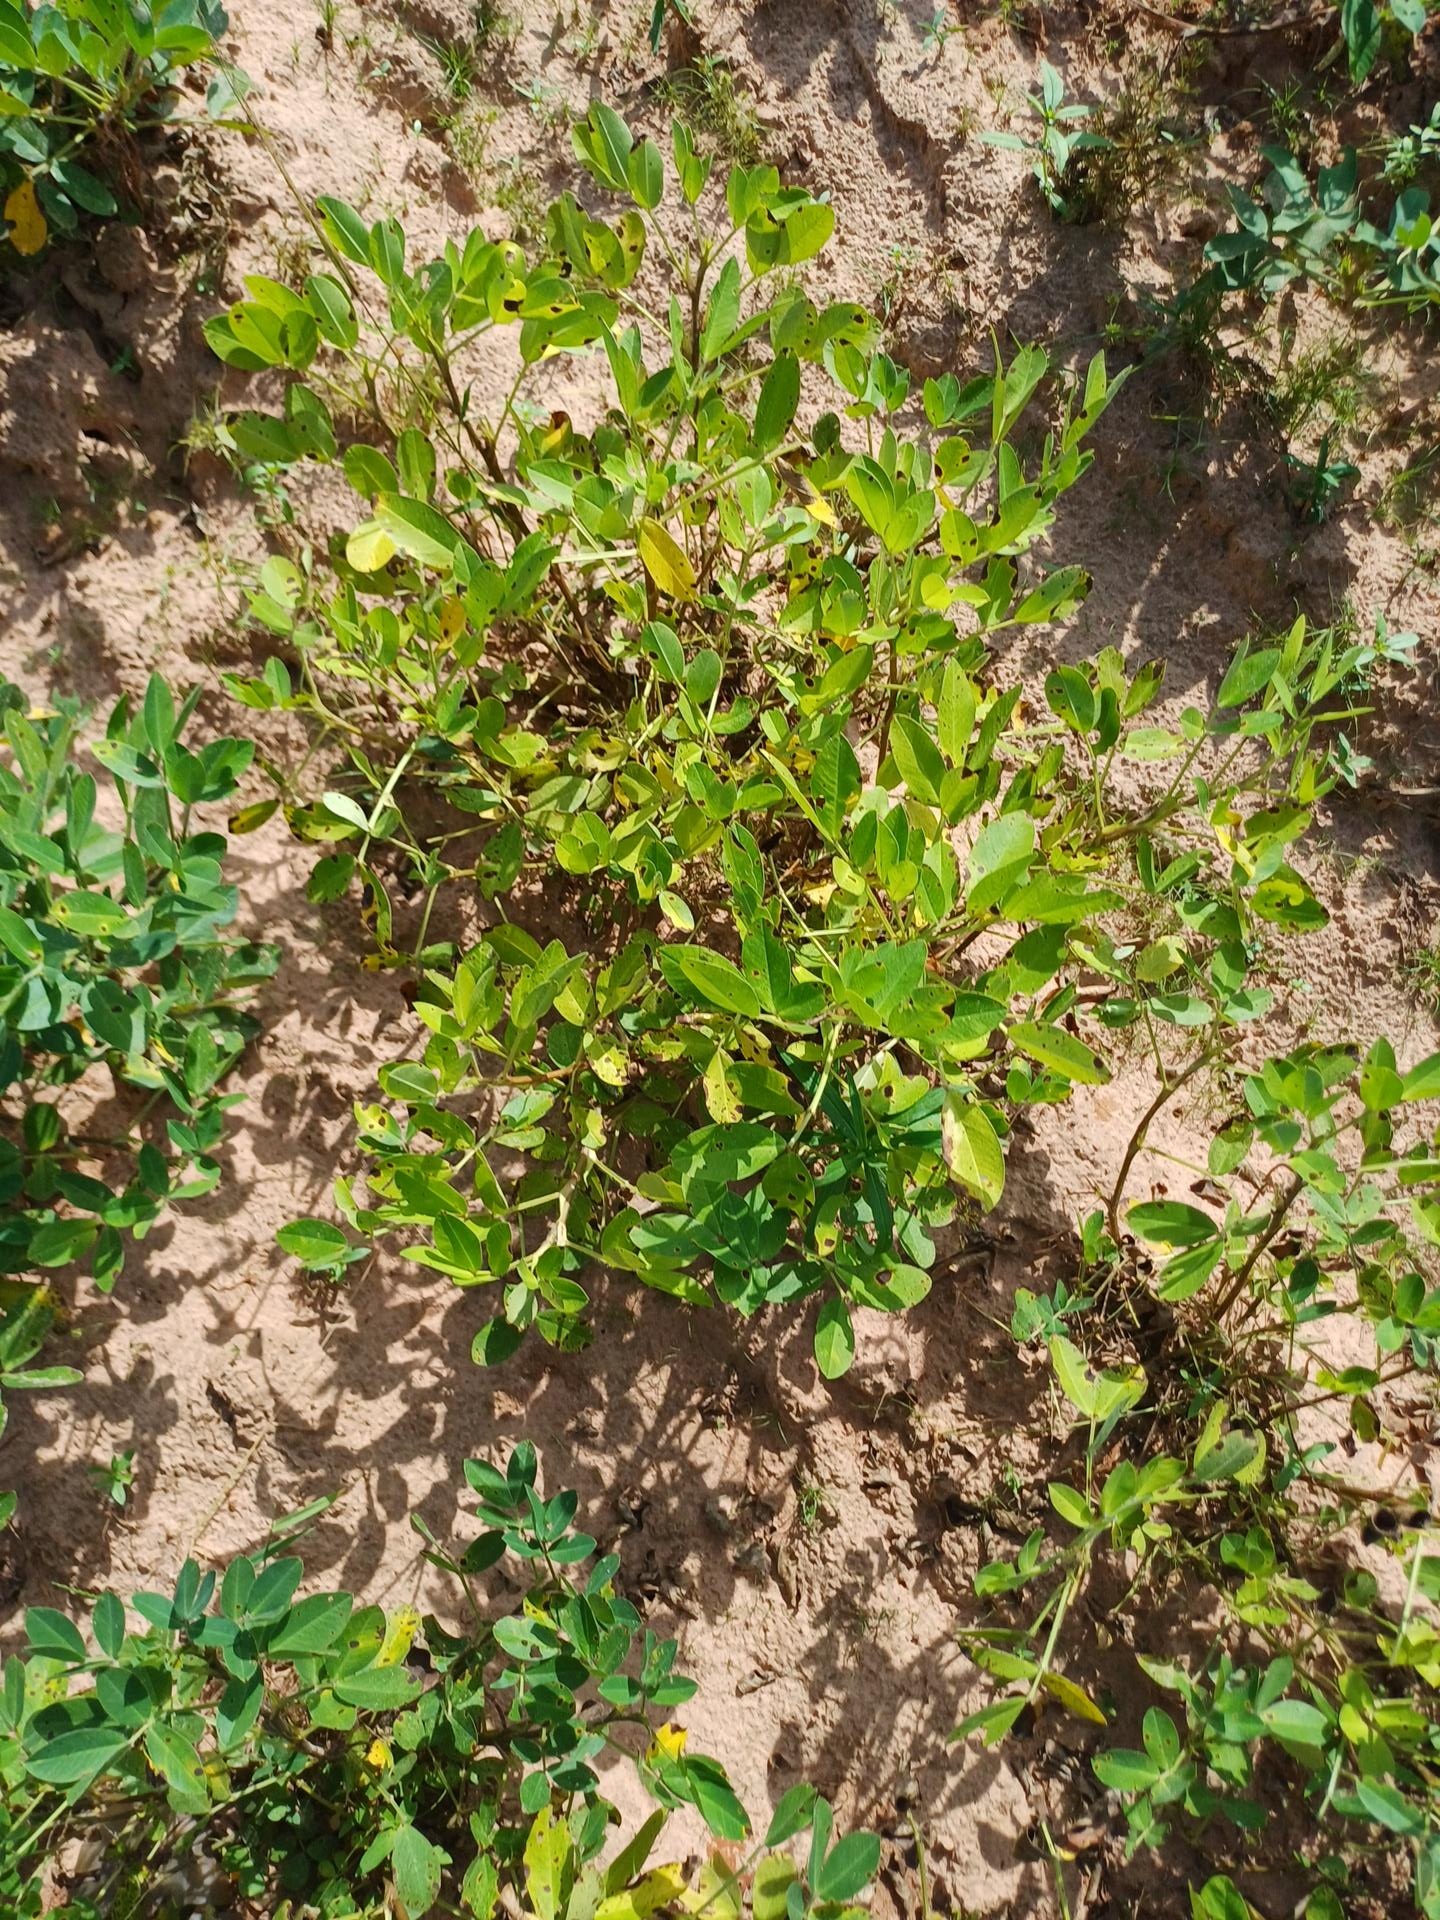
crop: groundnut
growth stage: flowering
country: Senegal
